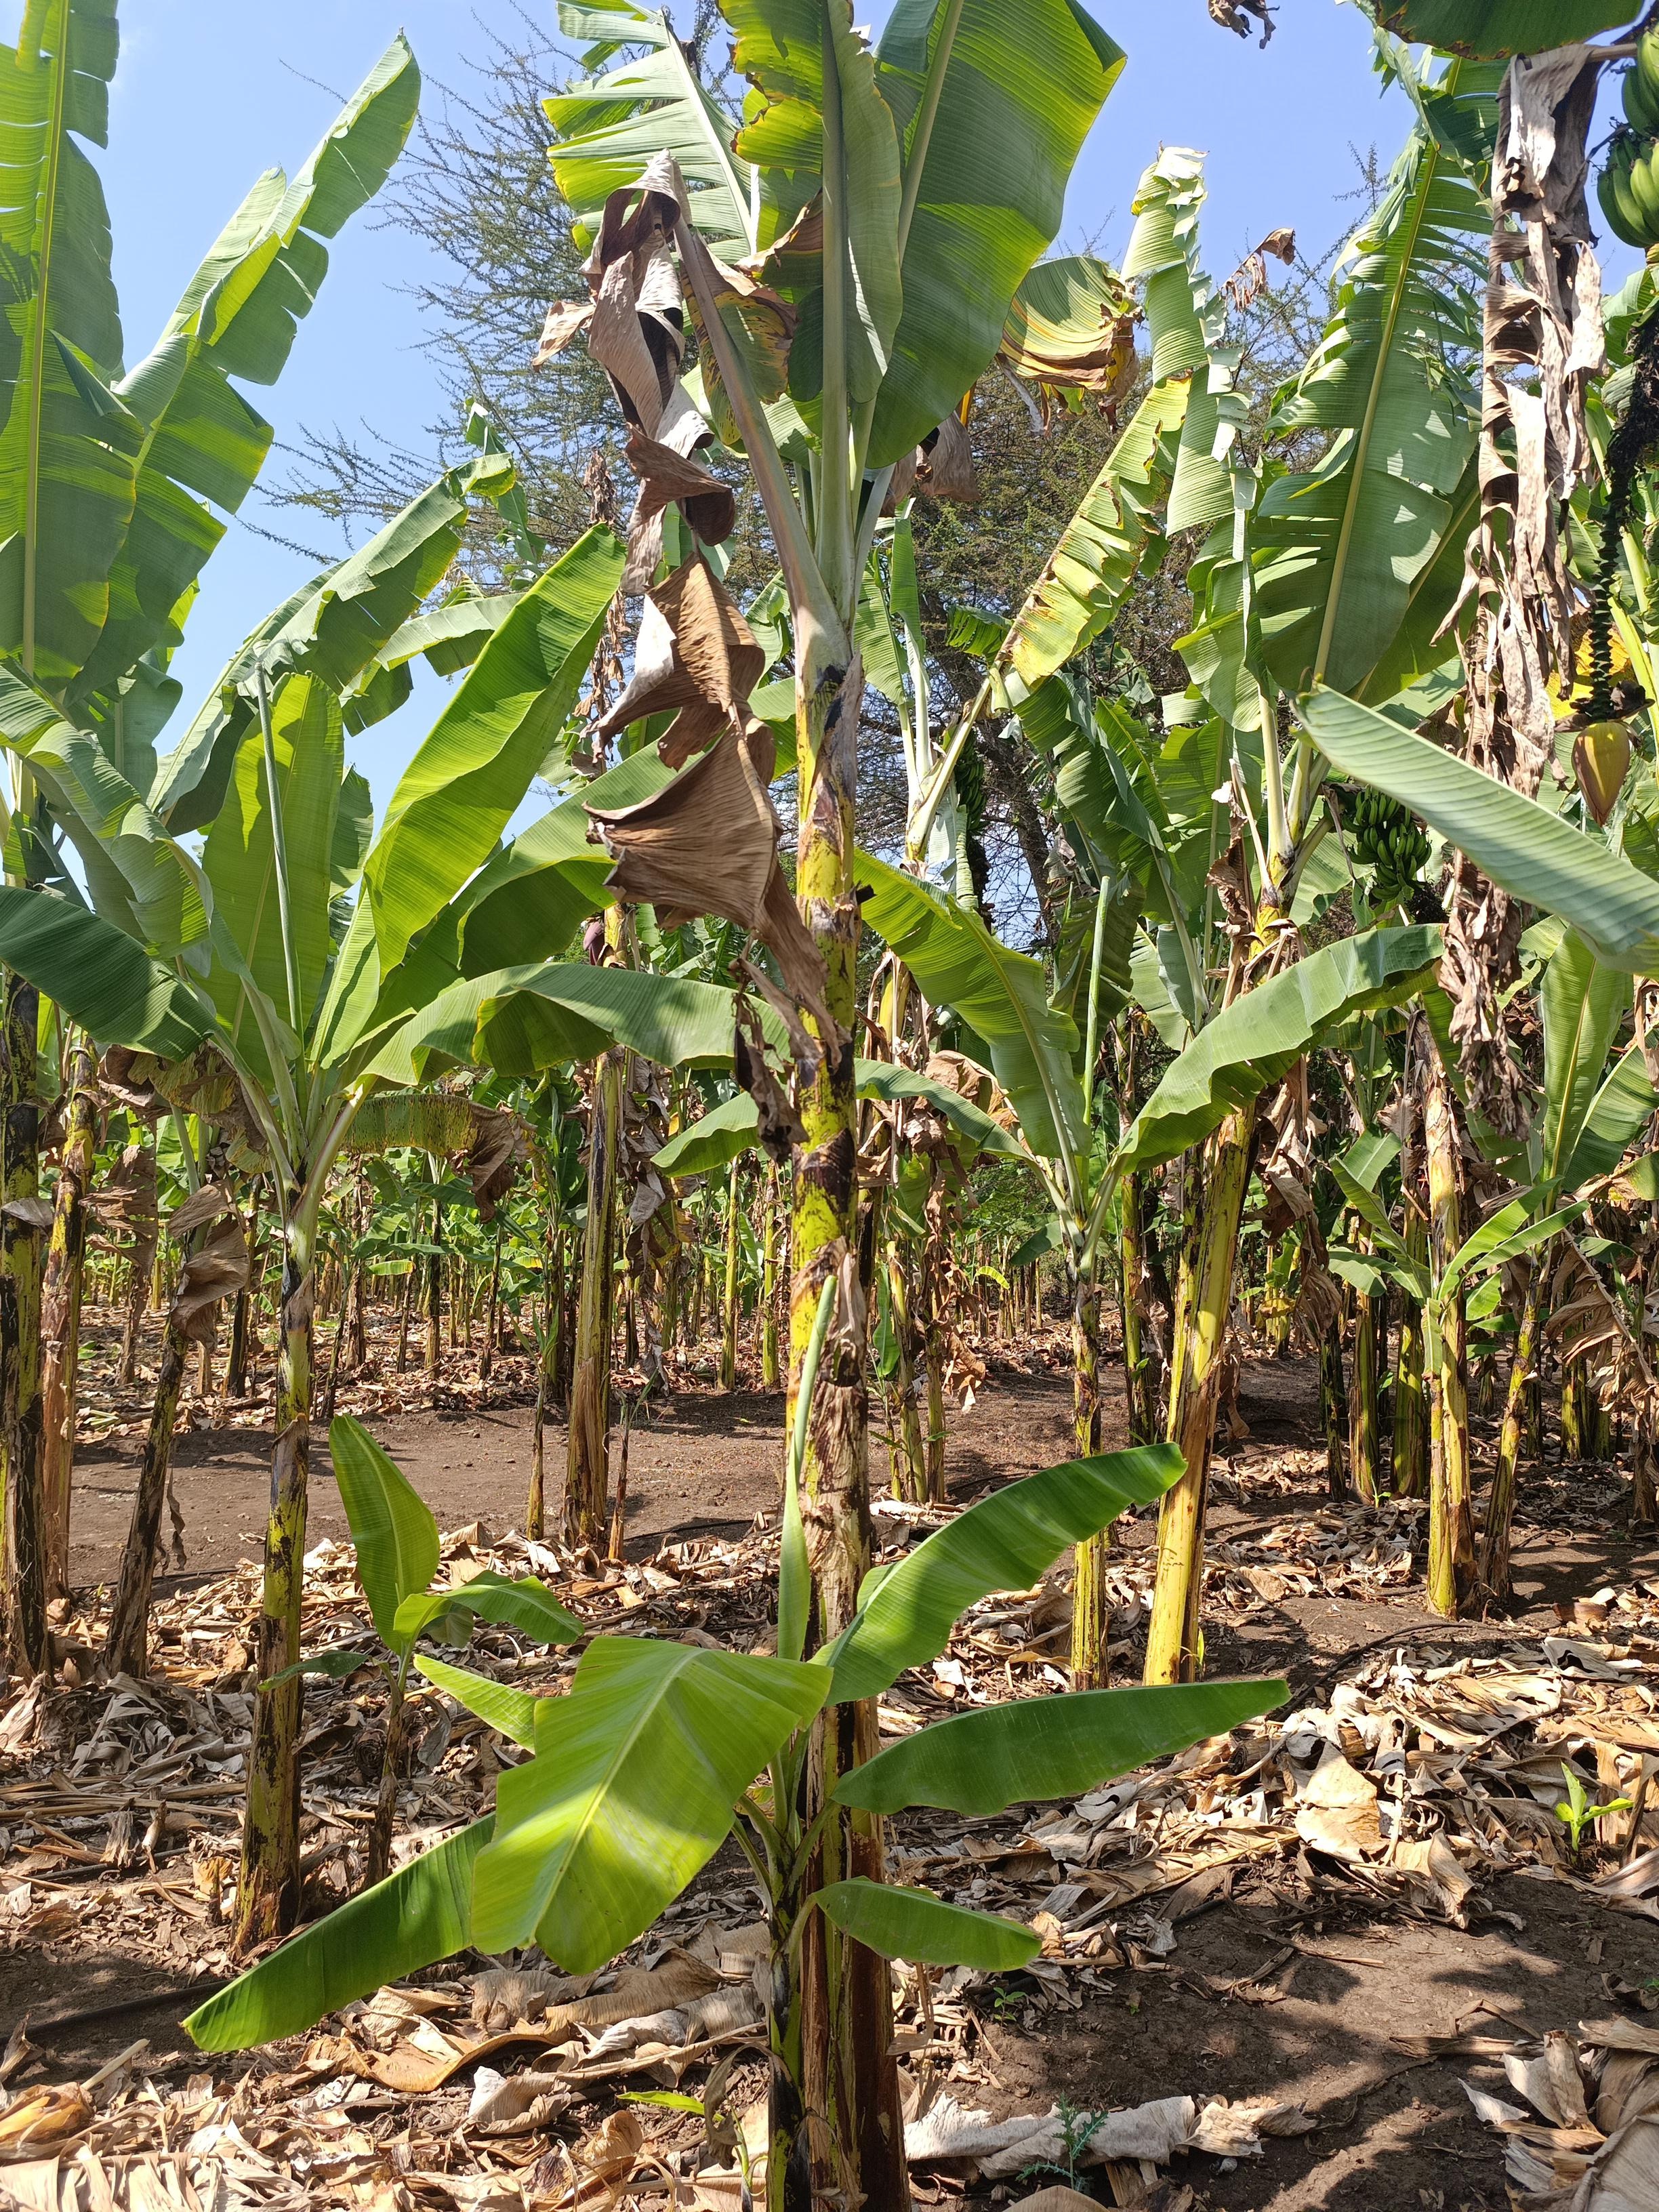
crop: banana
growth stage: vegetative
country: Tanzania
